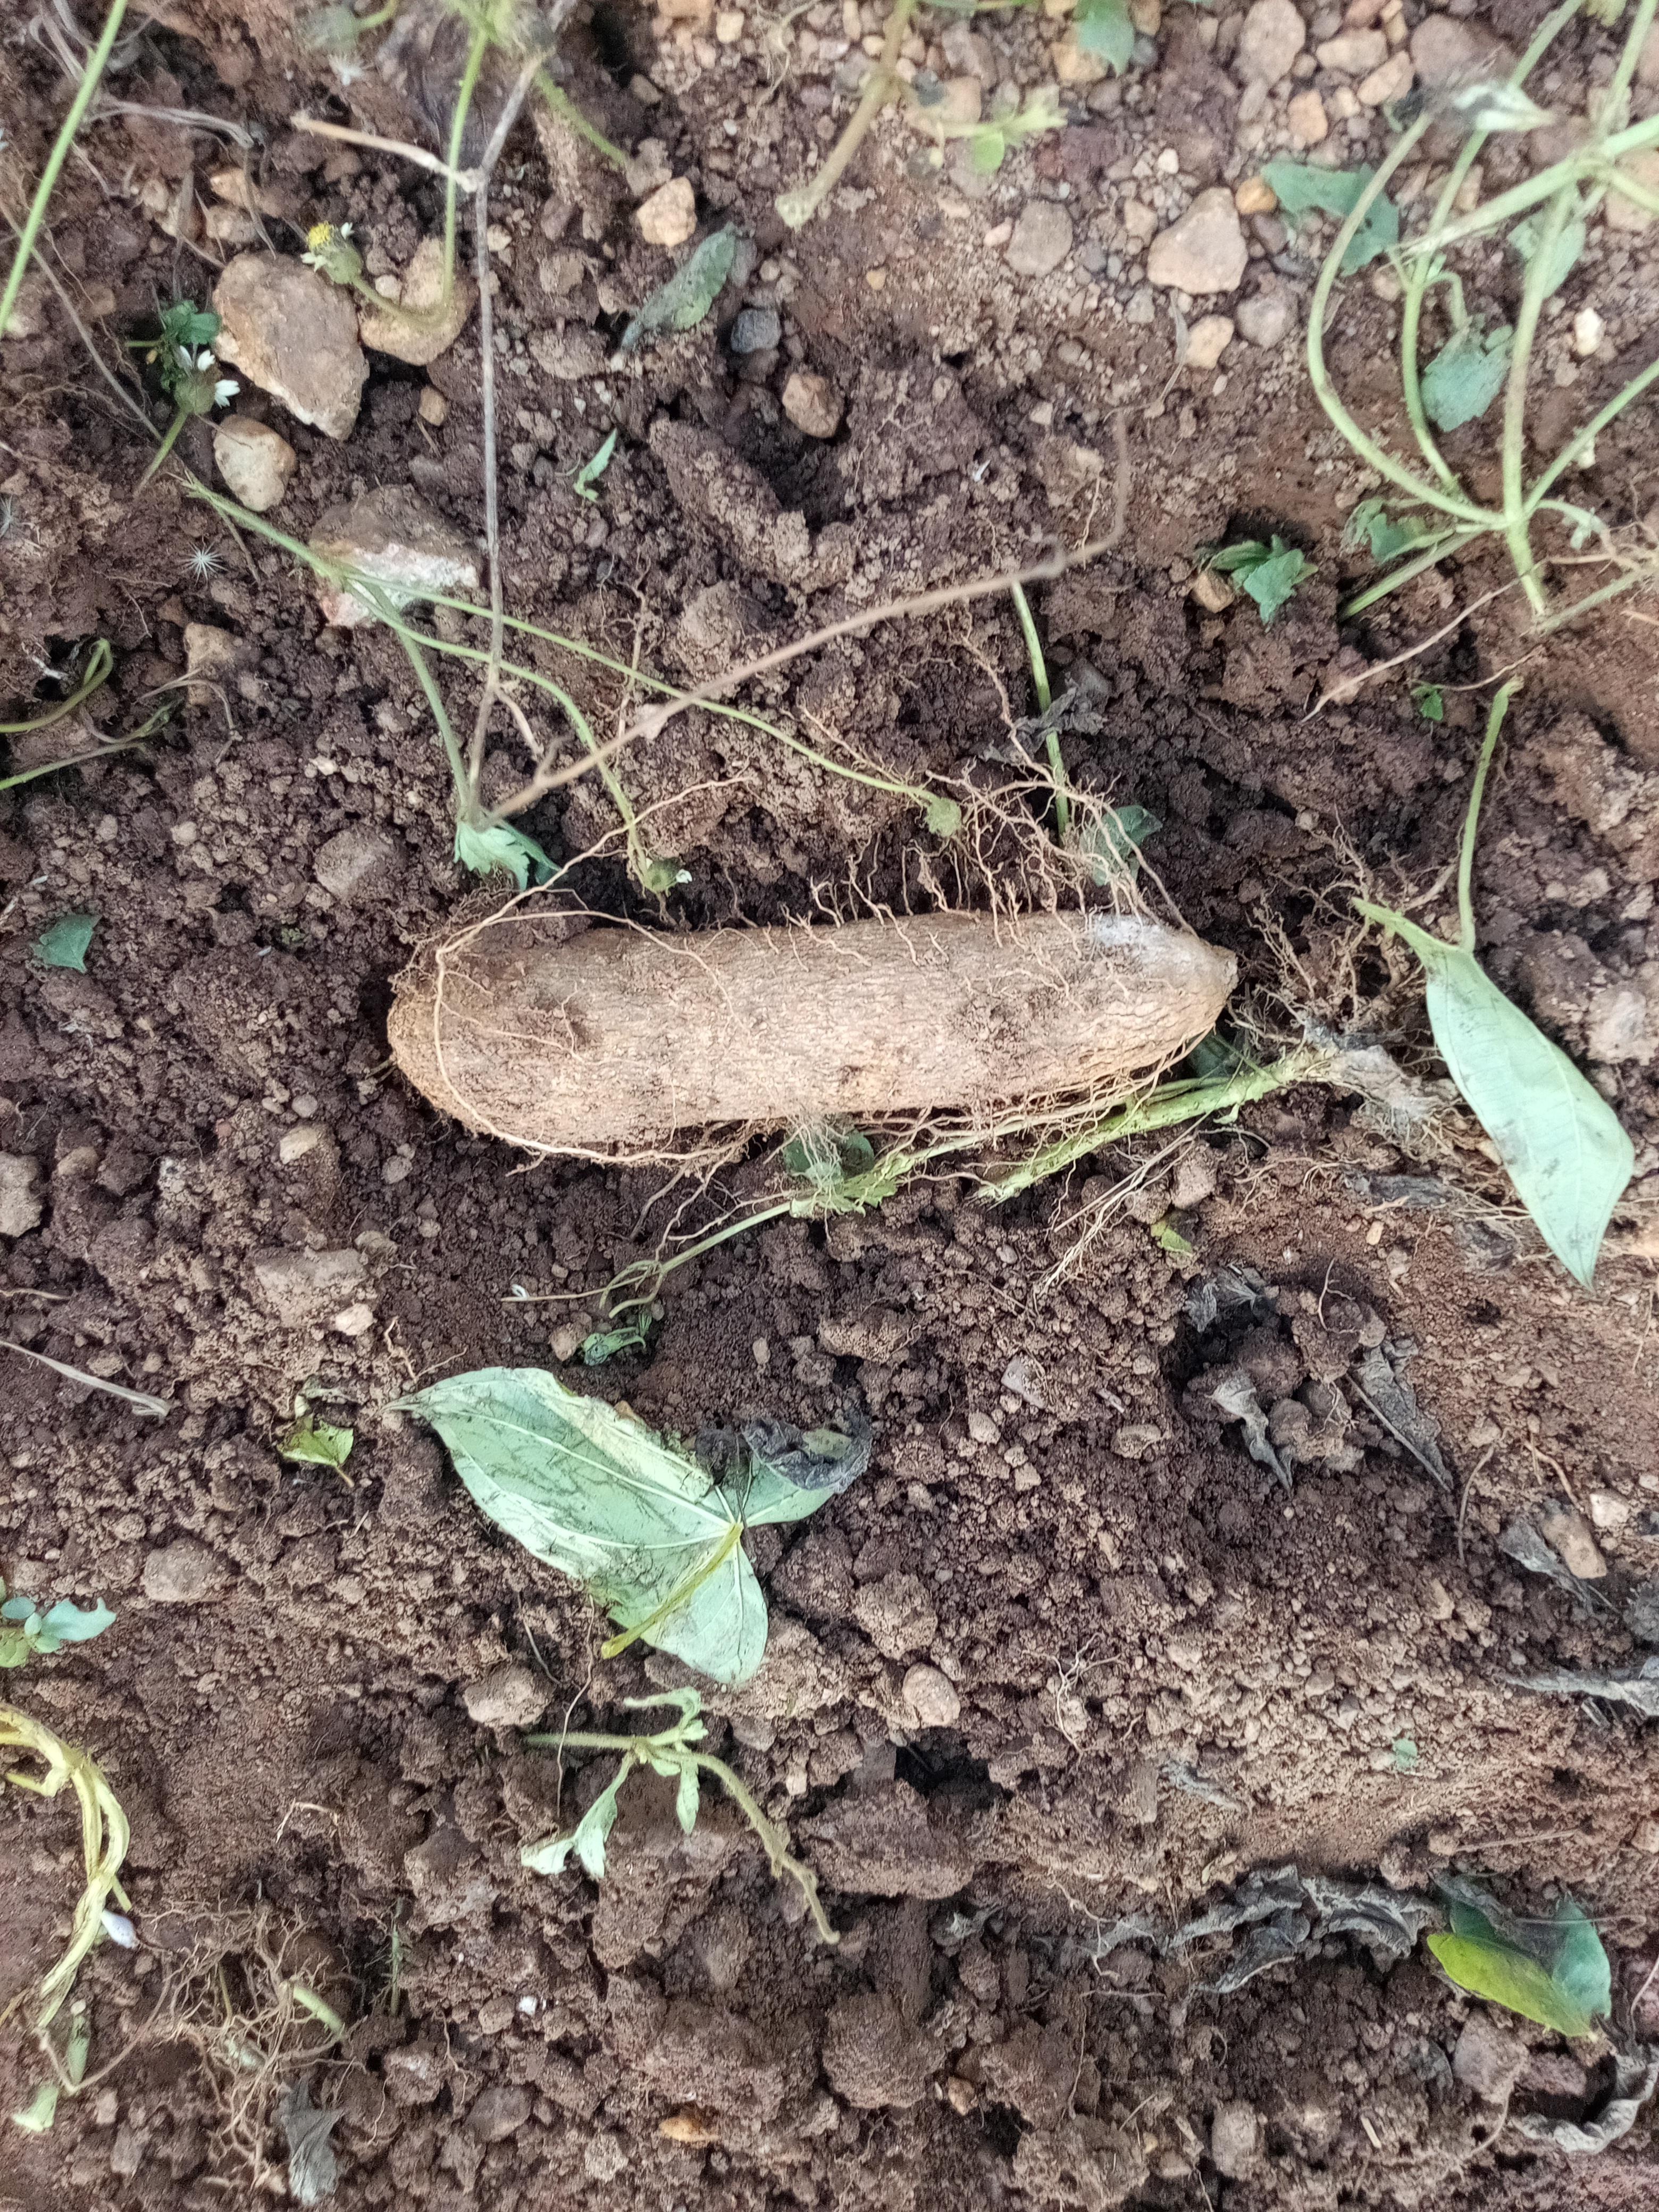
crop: yam
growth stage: harvest
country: Nigeria
